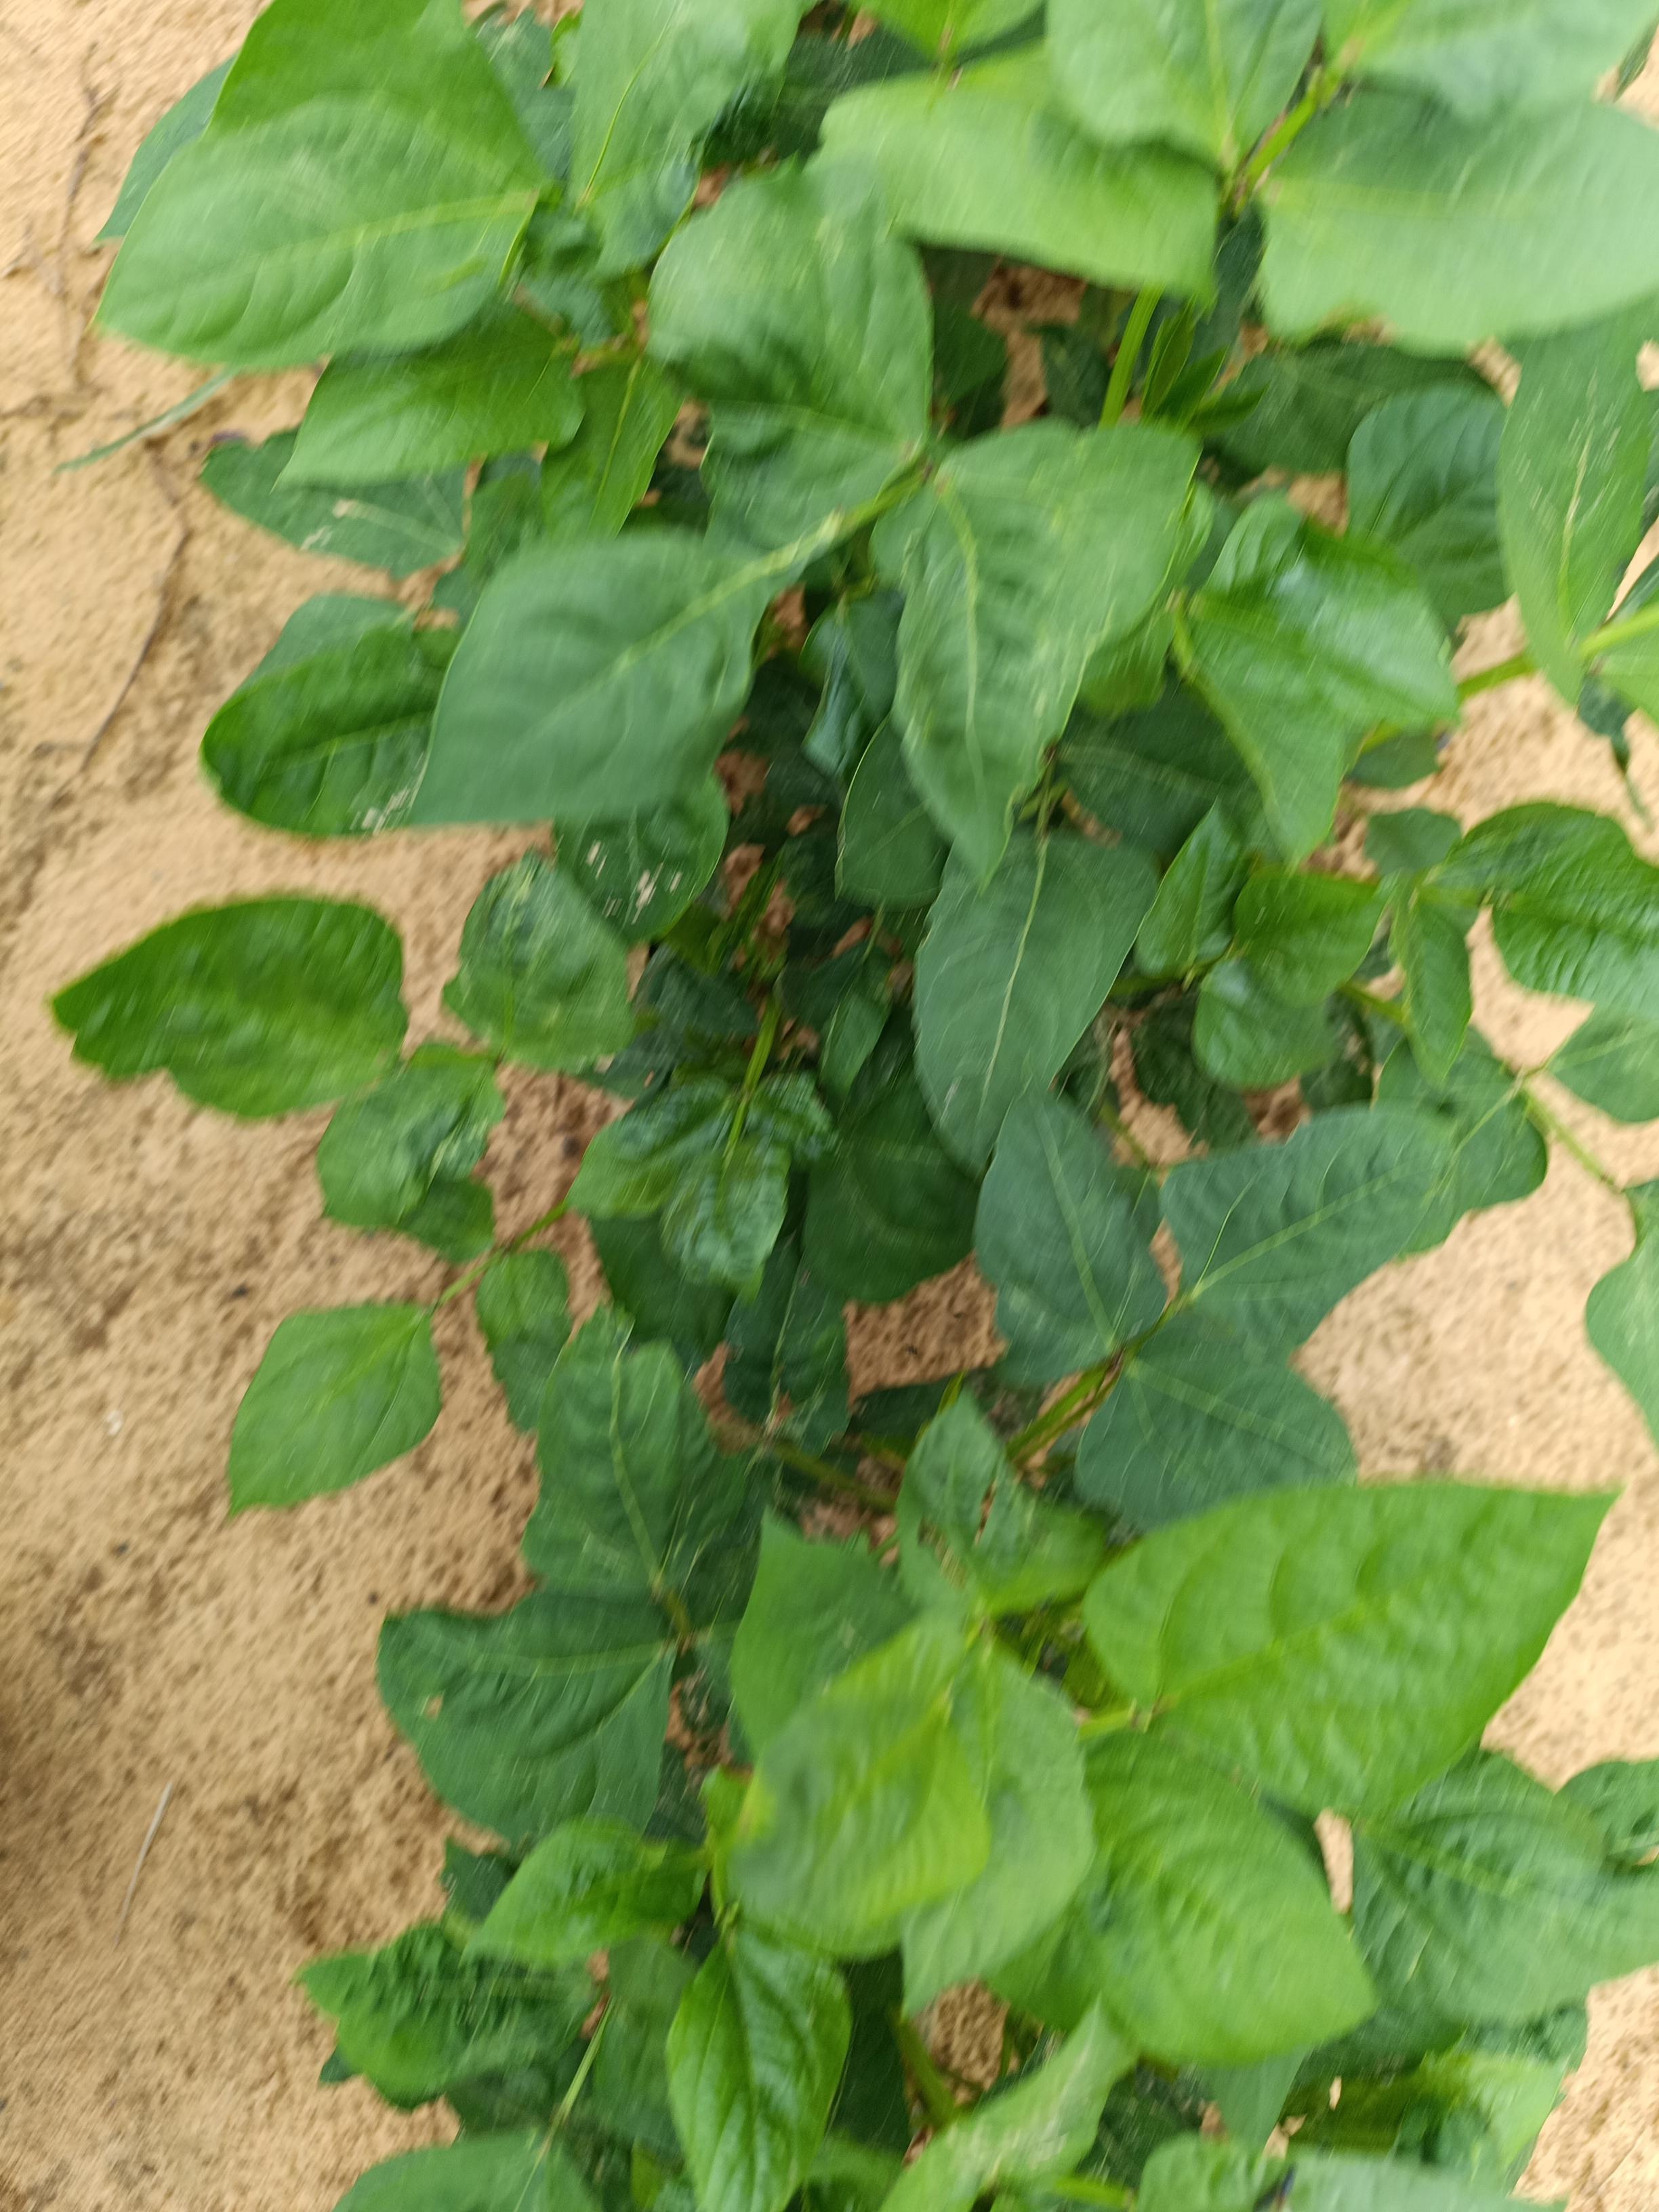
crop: cowpea
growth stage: emergence
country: Nigeria
